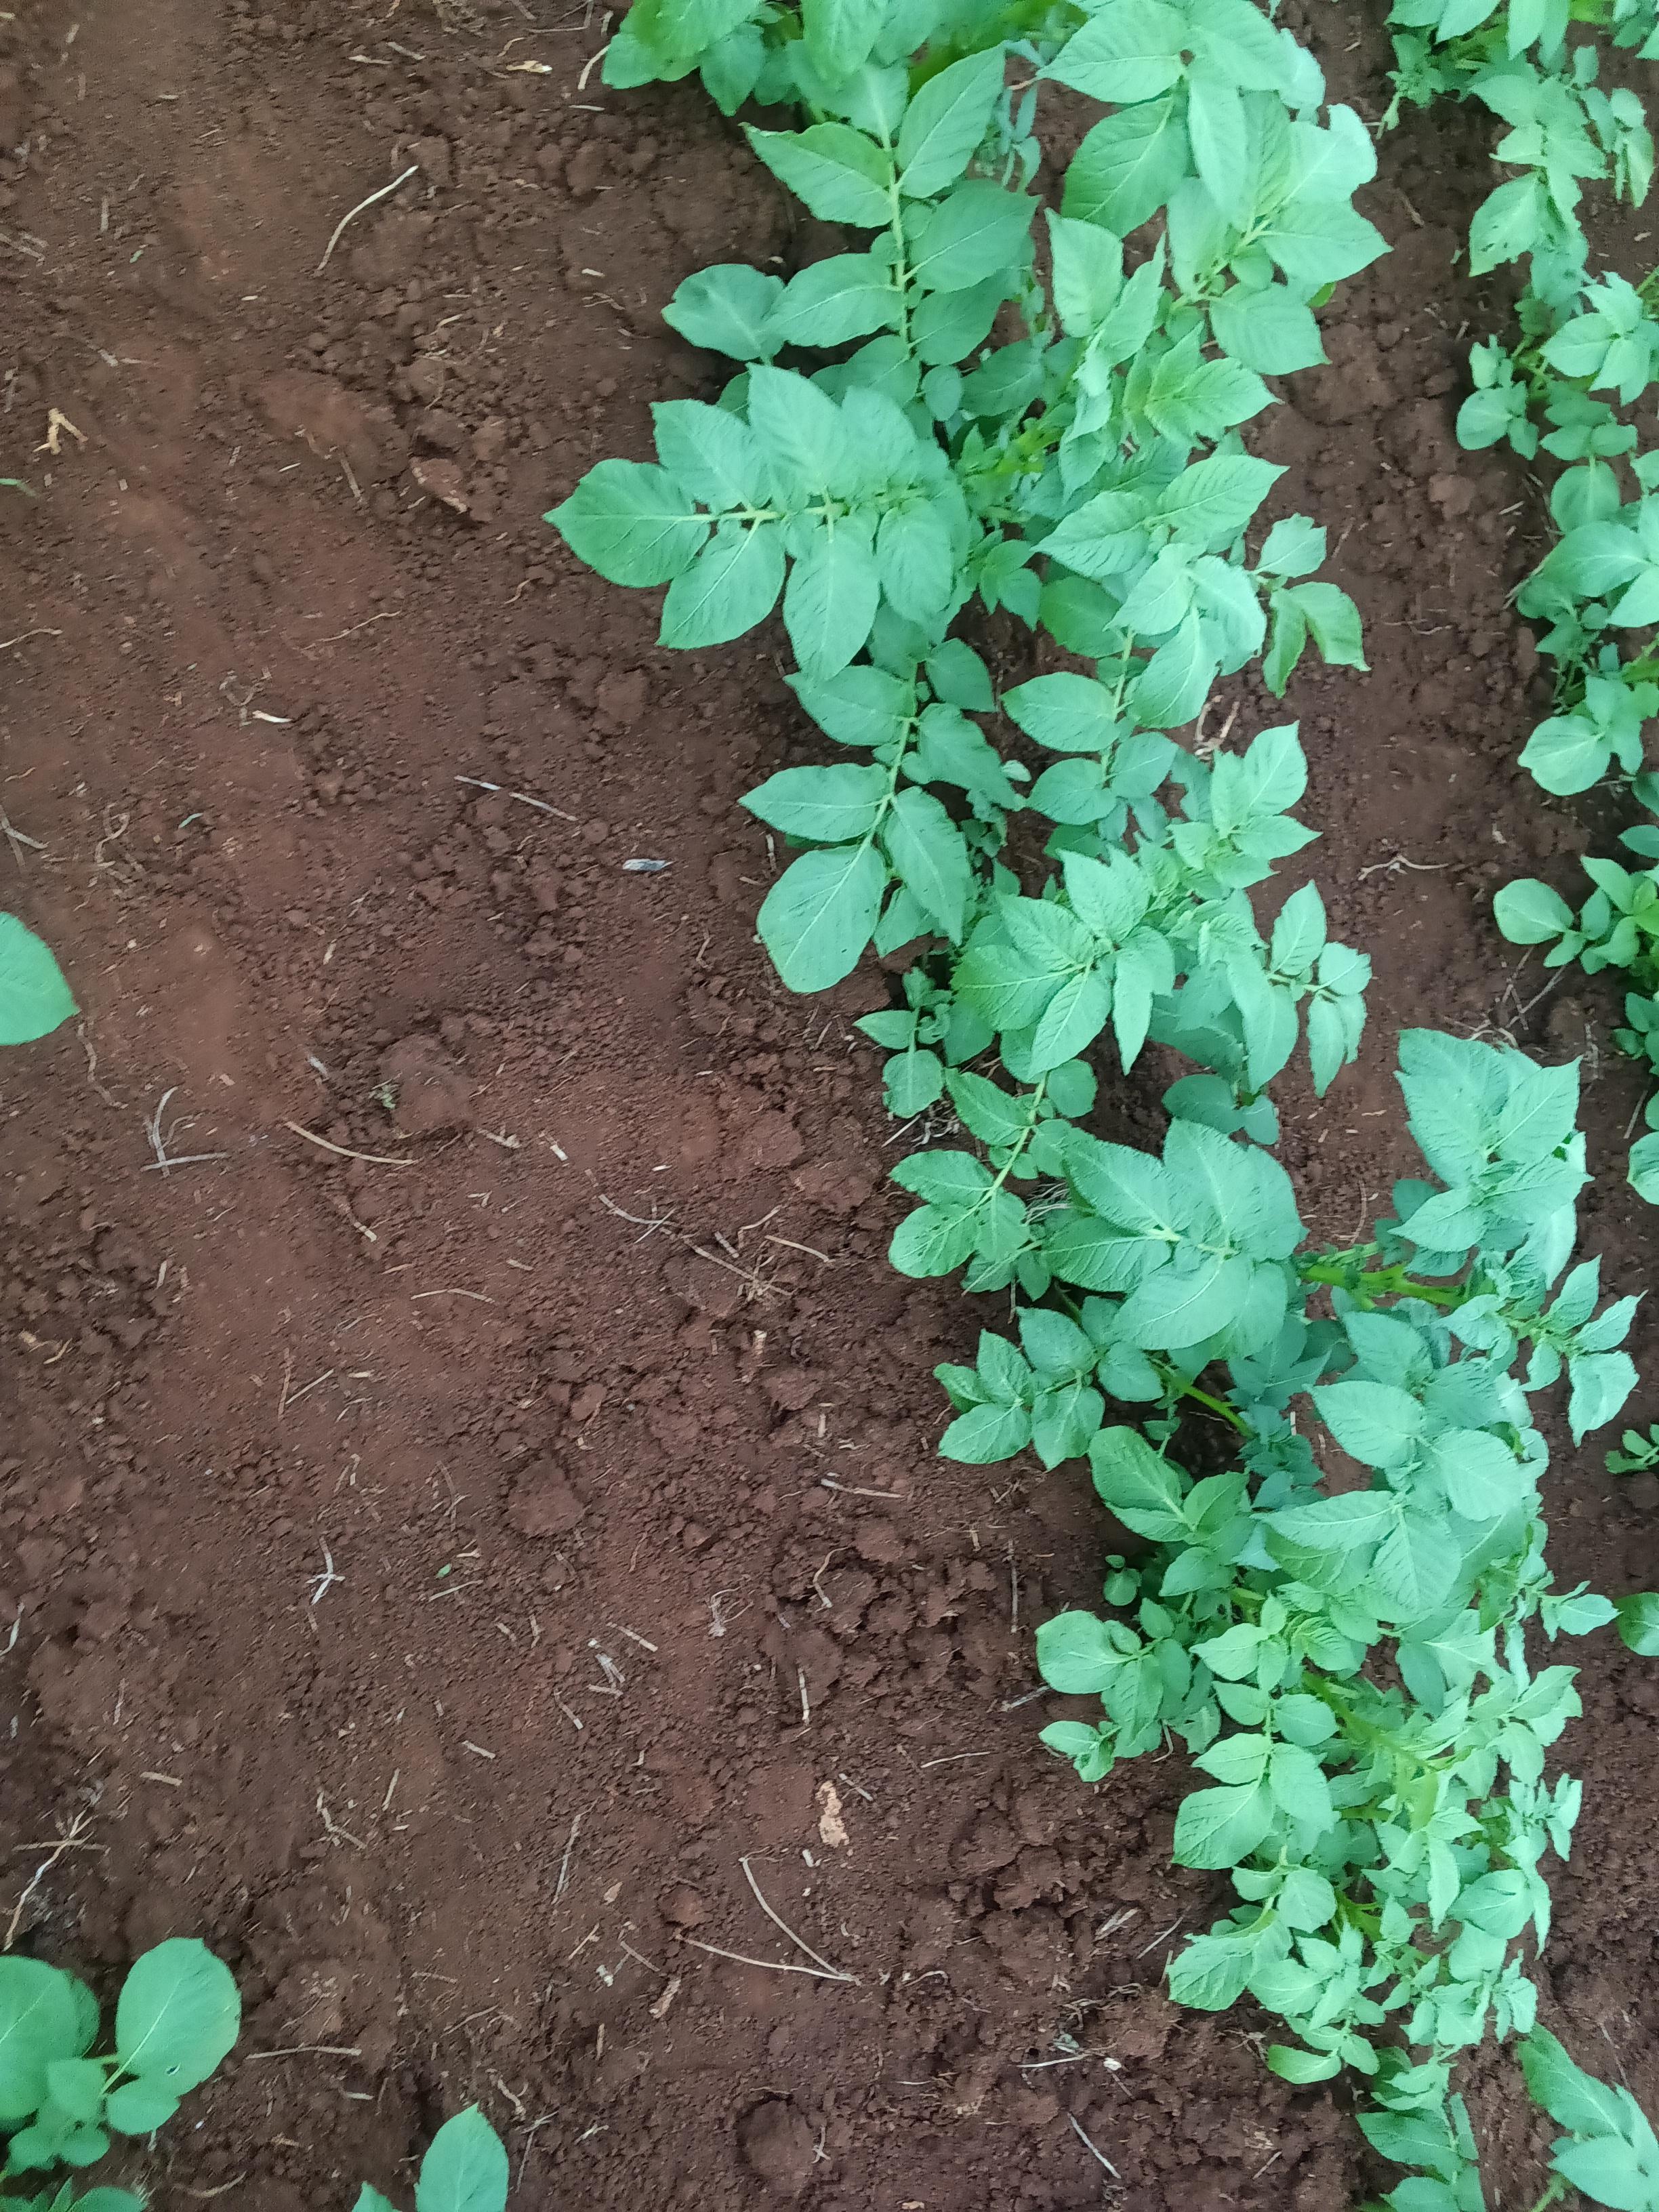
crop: potato
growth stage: emergence
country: Kenya
